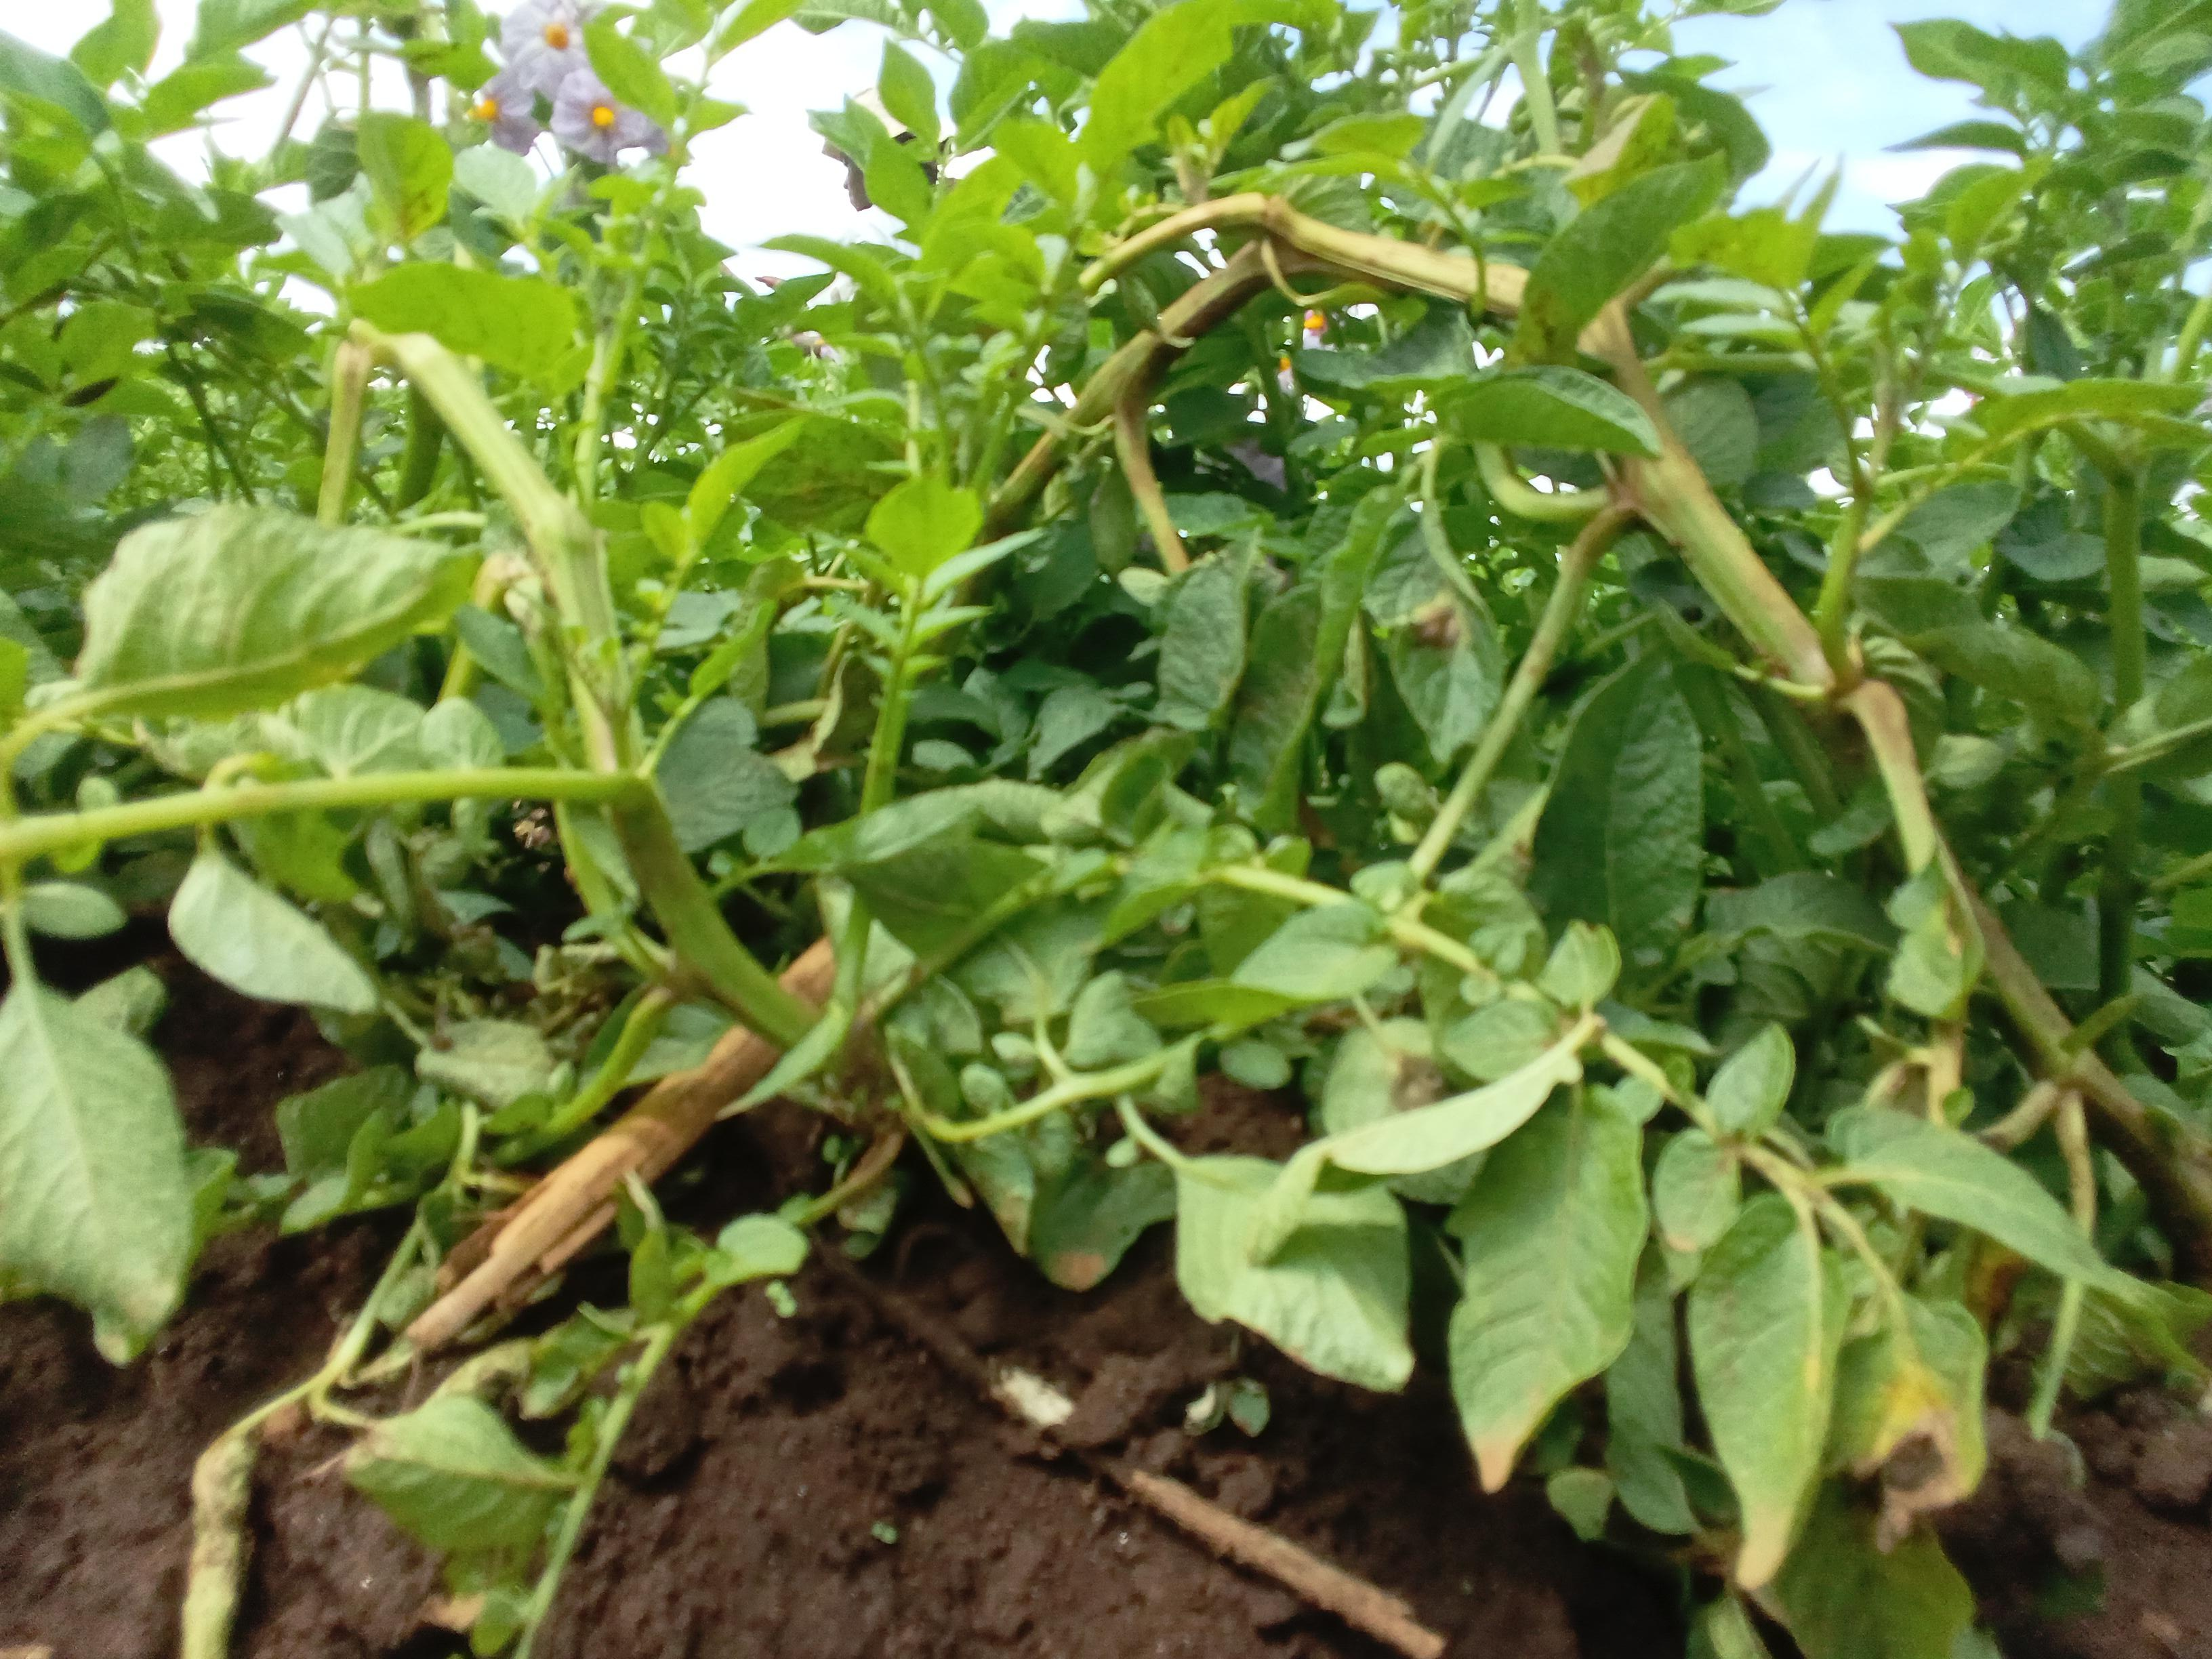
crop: potato
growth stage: flowering
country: Kenya
